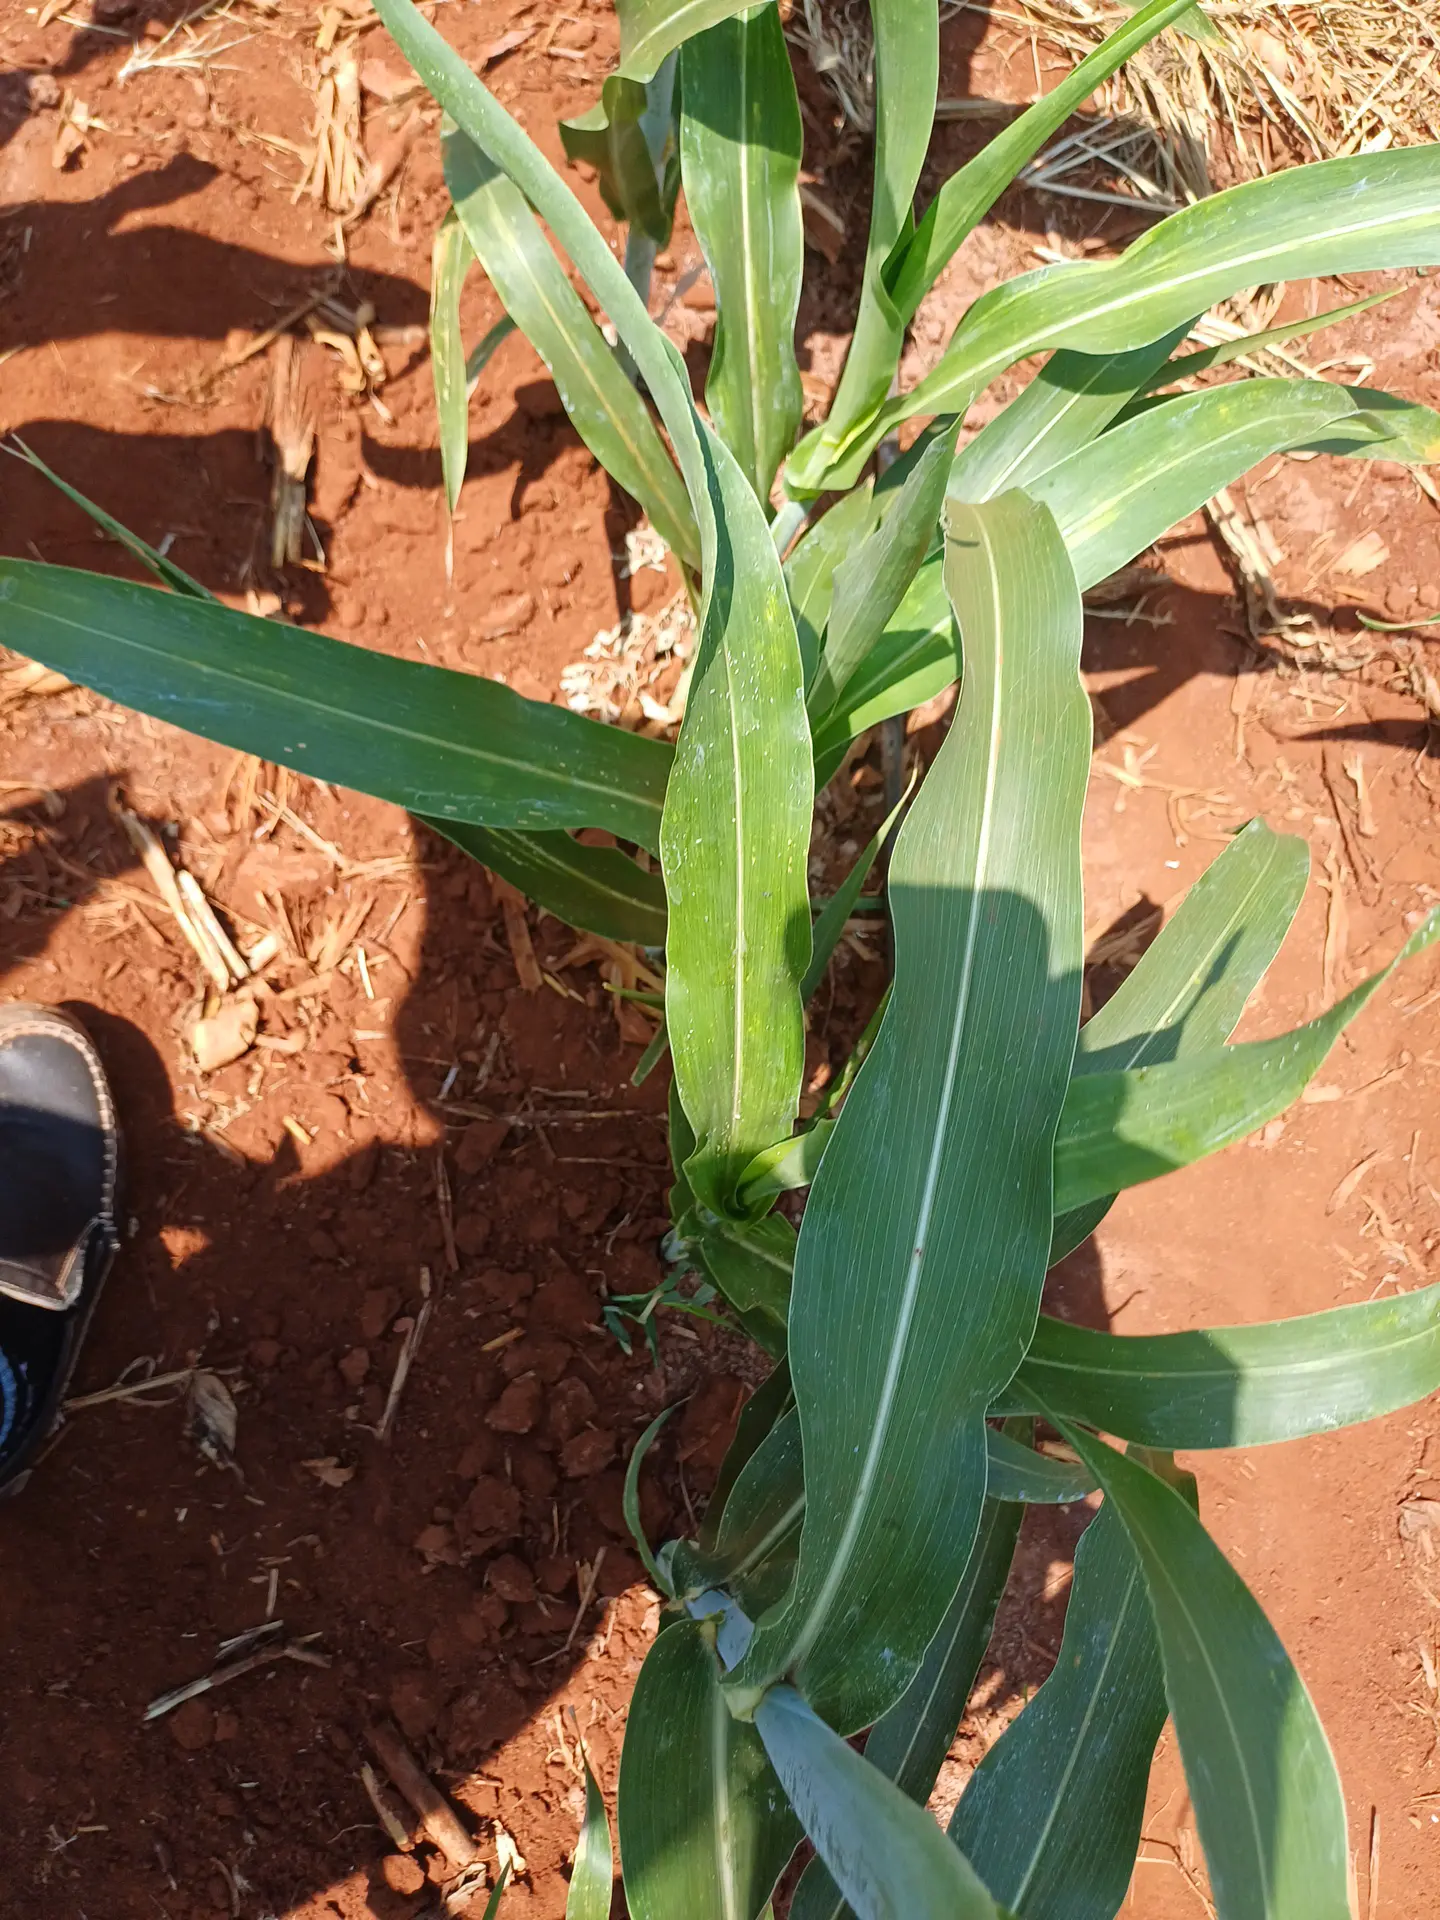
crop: sorghum
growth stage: heading tuber
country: Kenya
